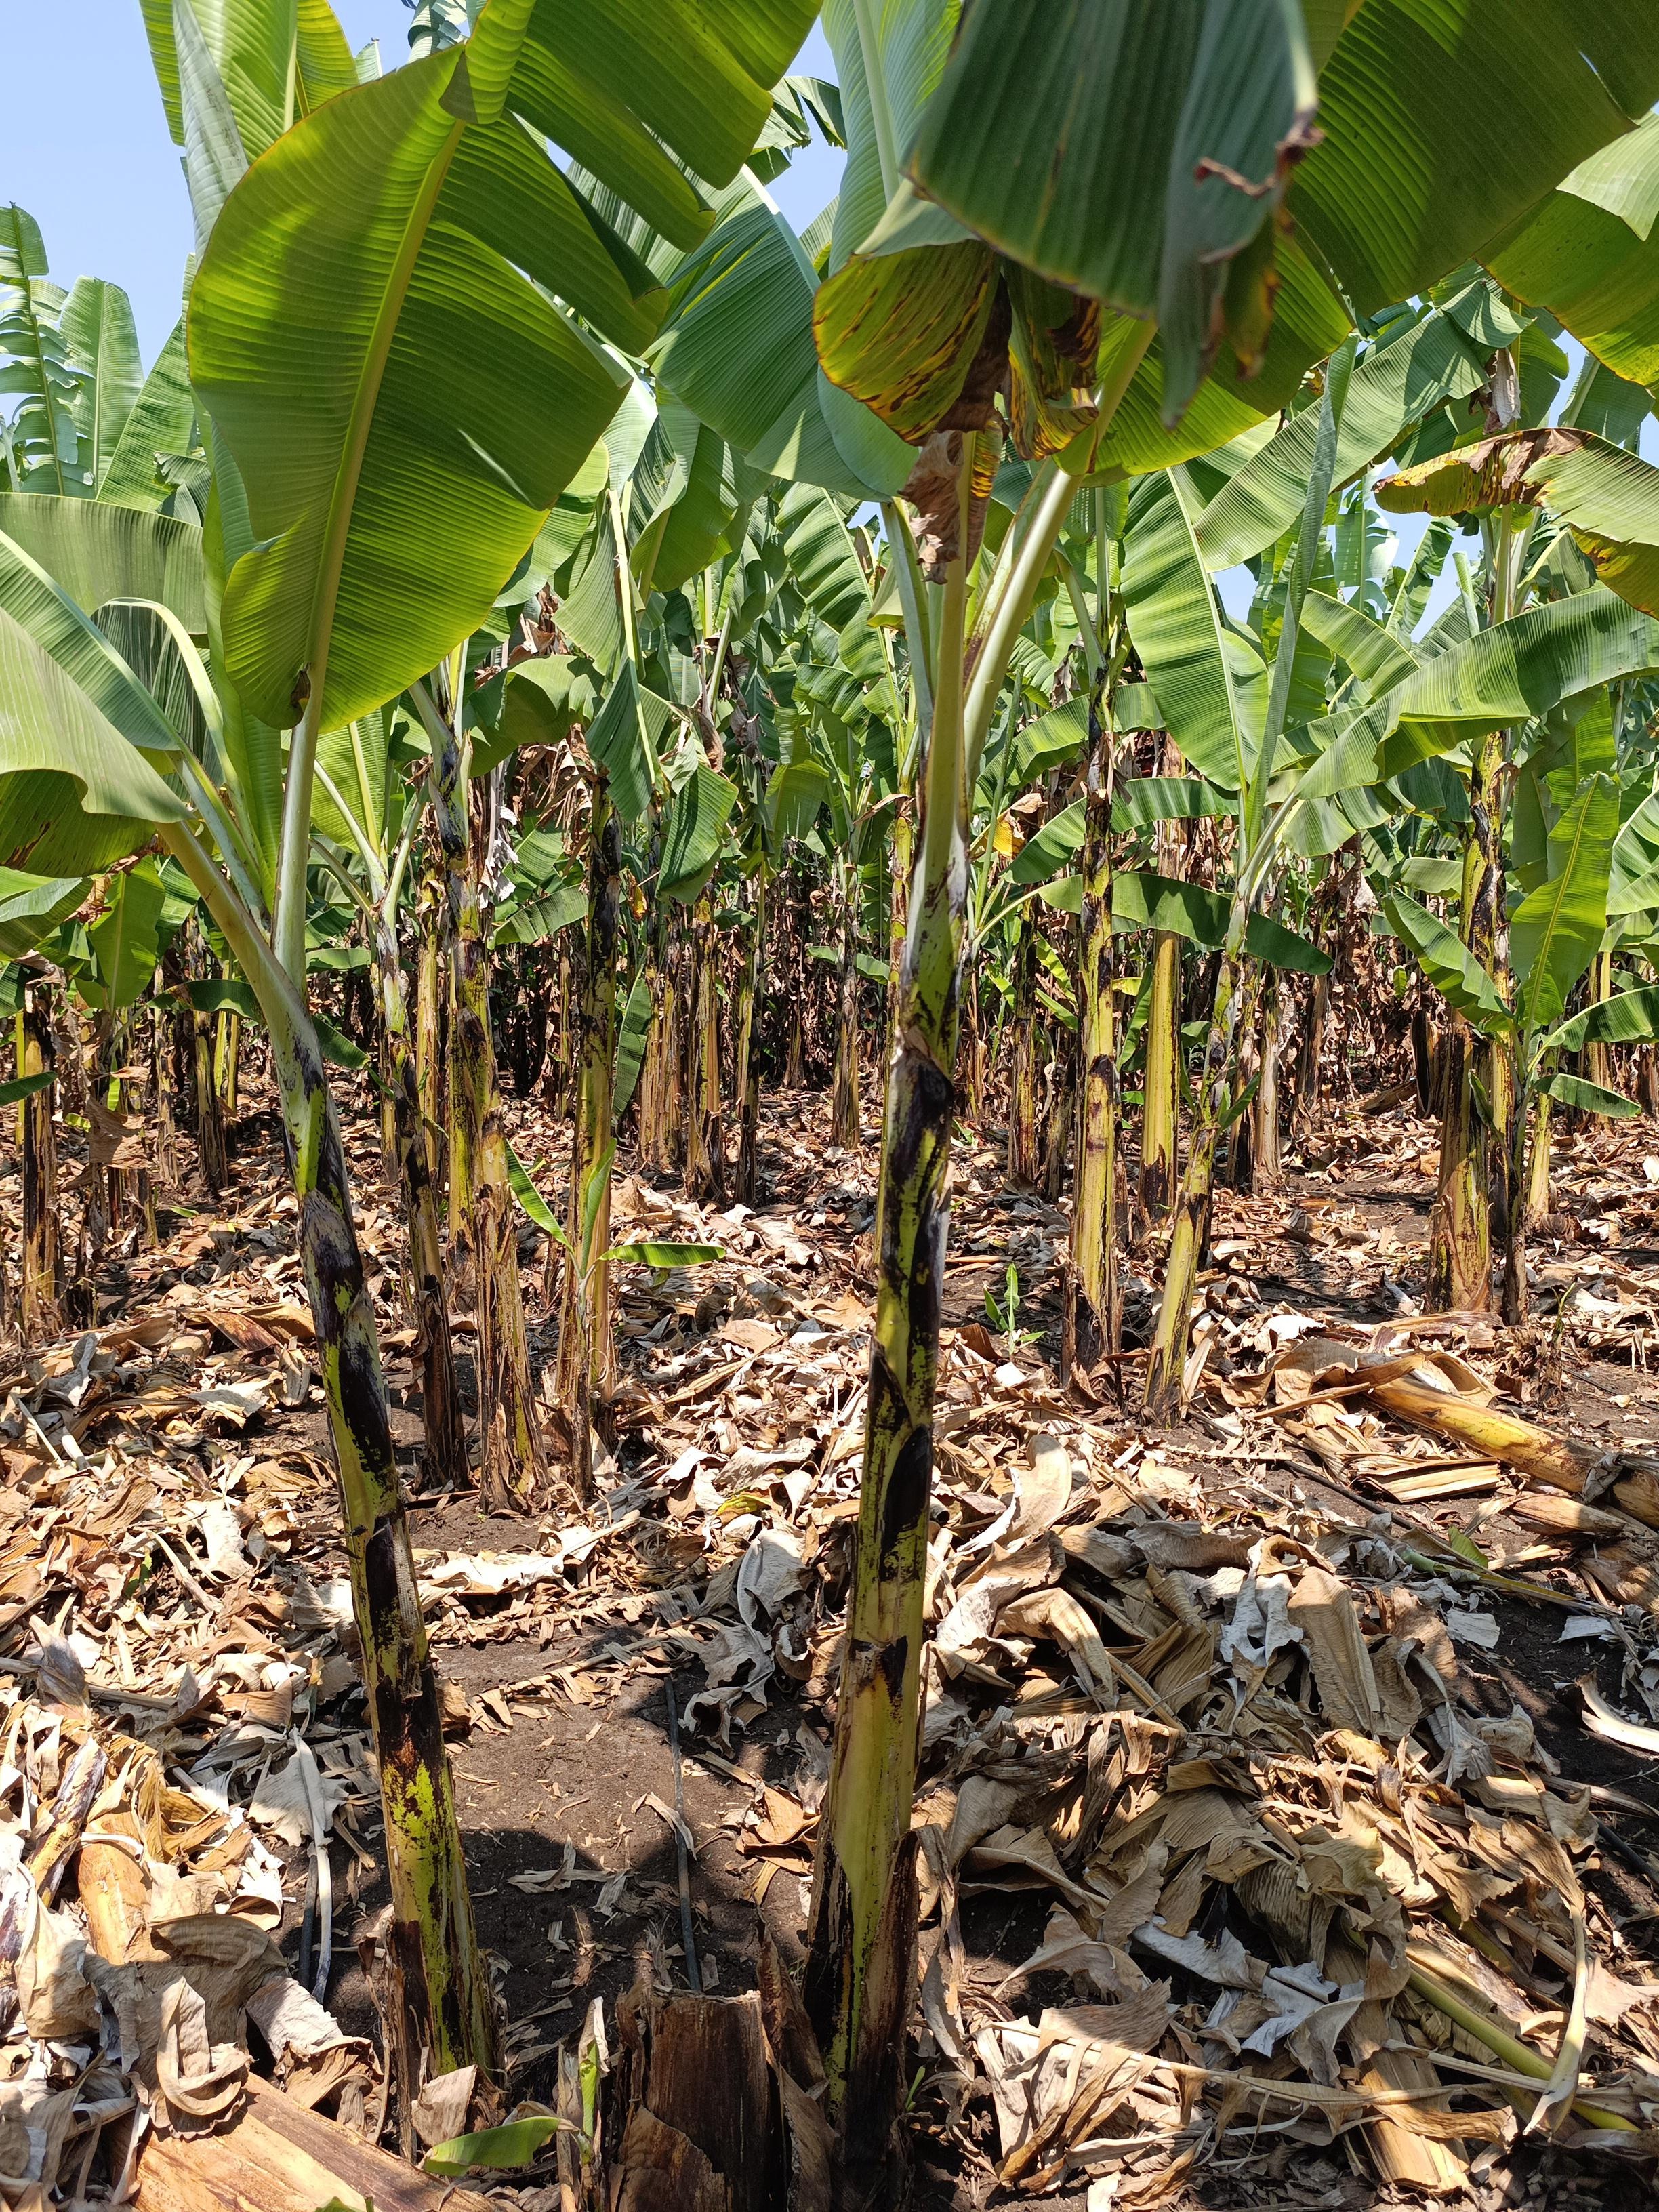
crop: banana
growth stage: vegetative
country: Tanzania
